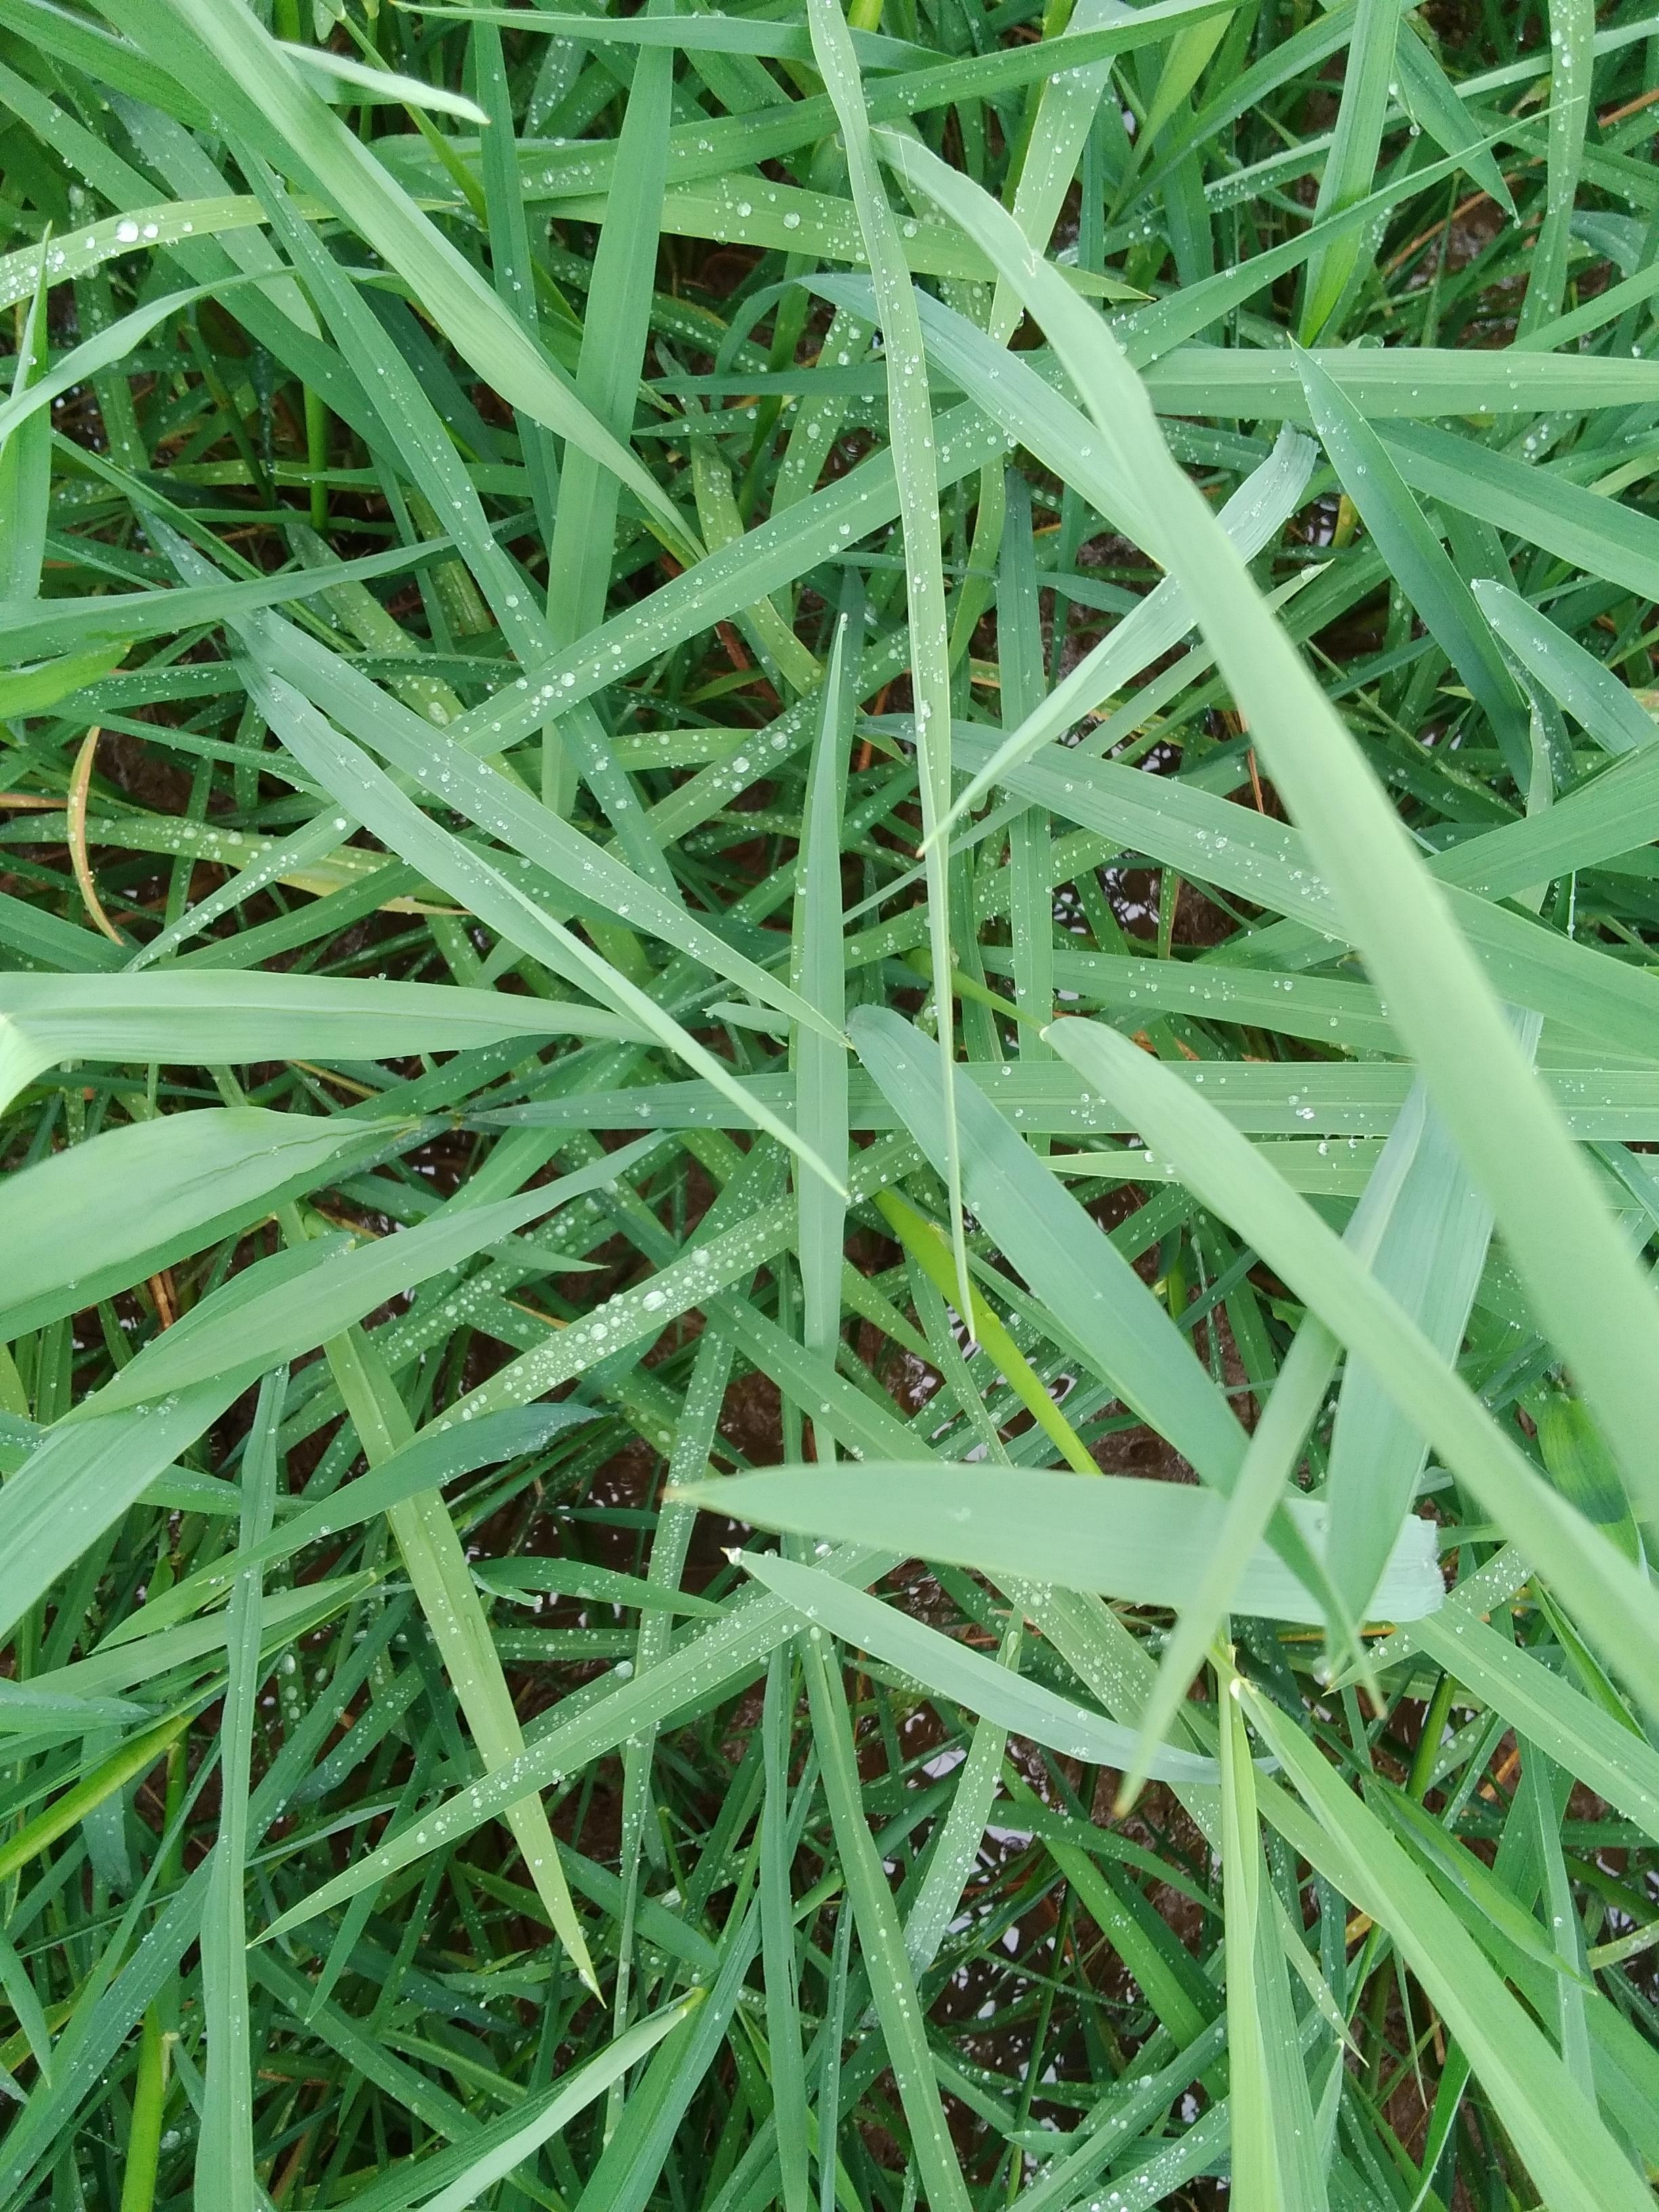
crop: rice
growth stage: booting
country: Nigeria
